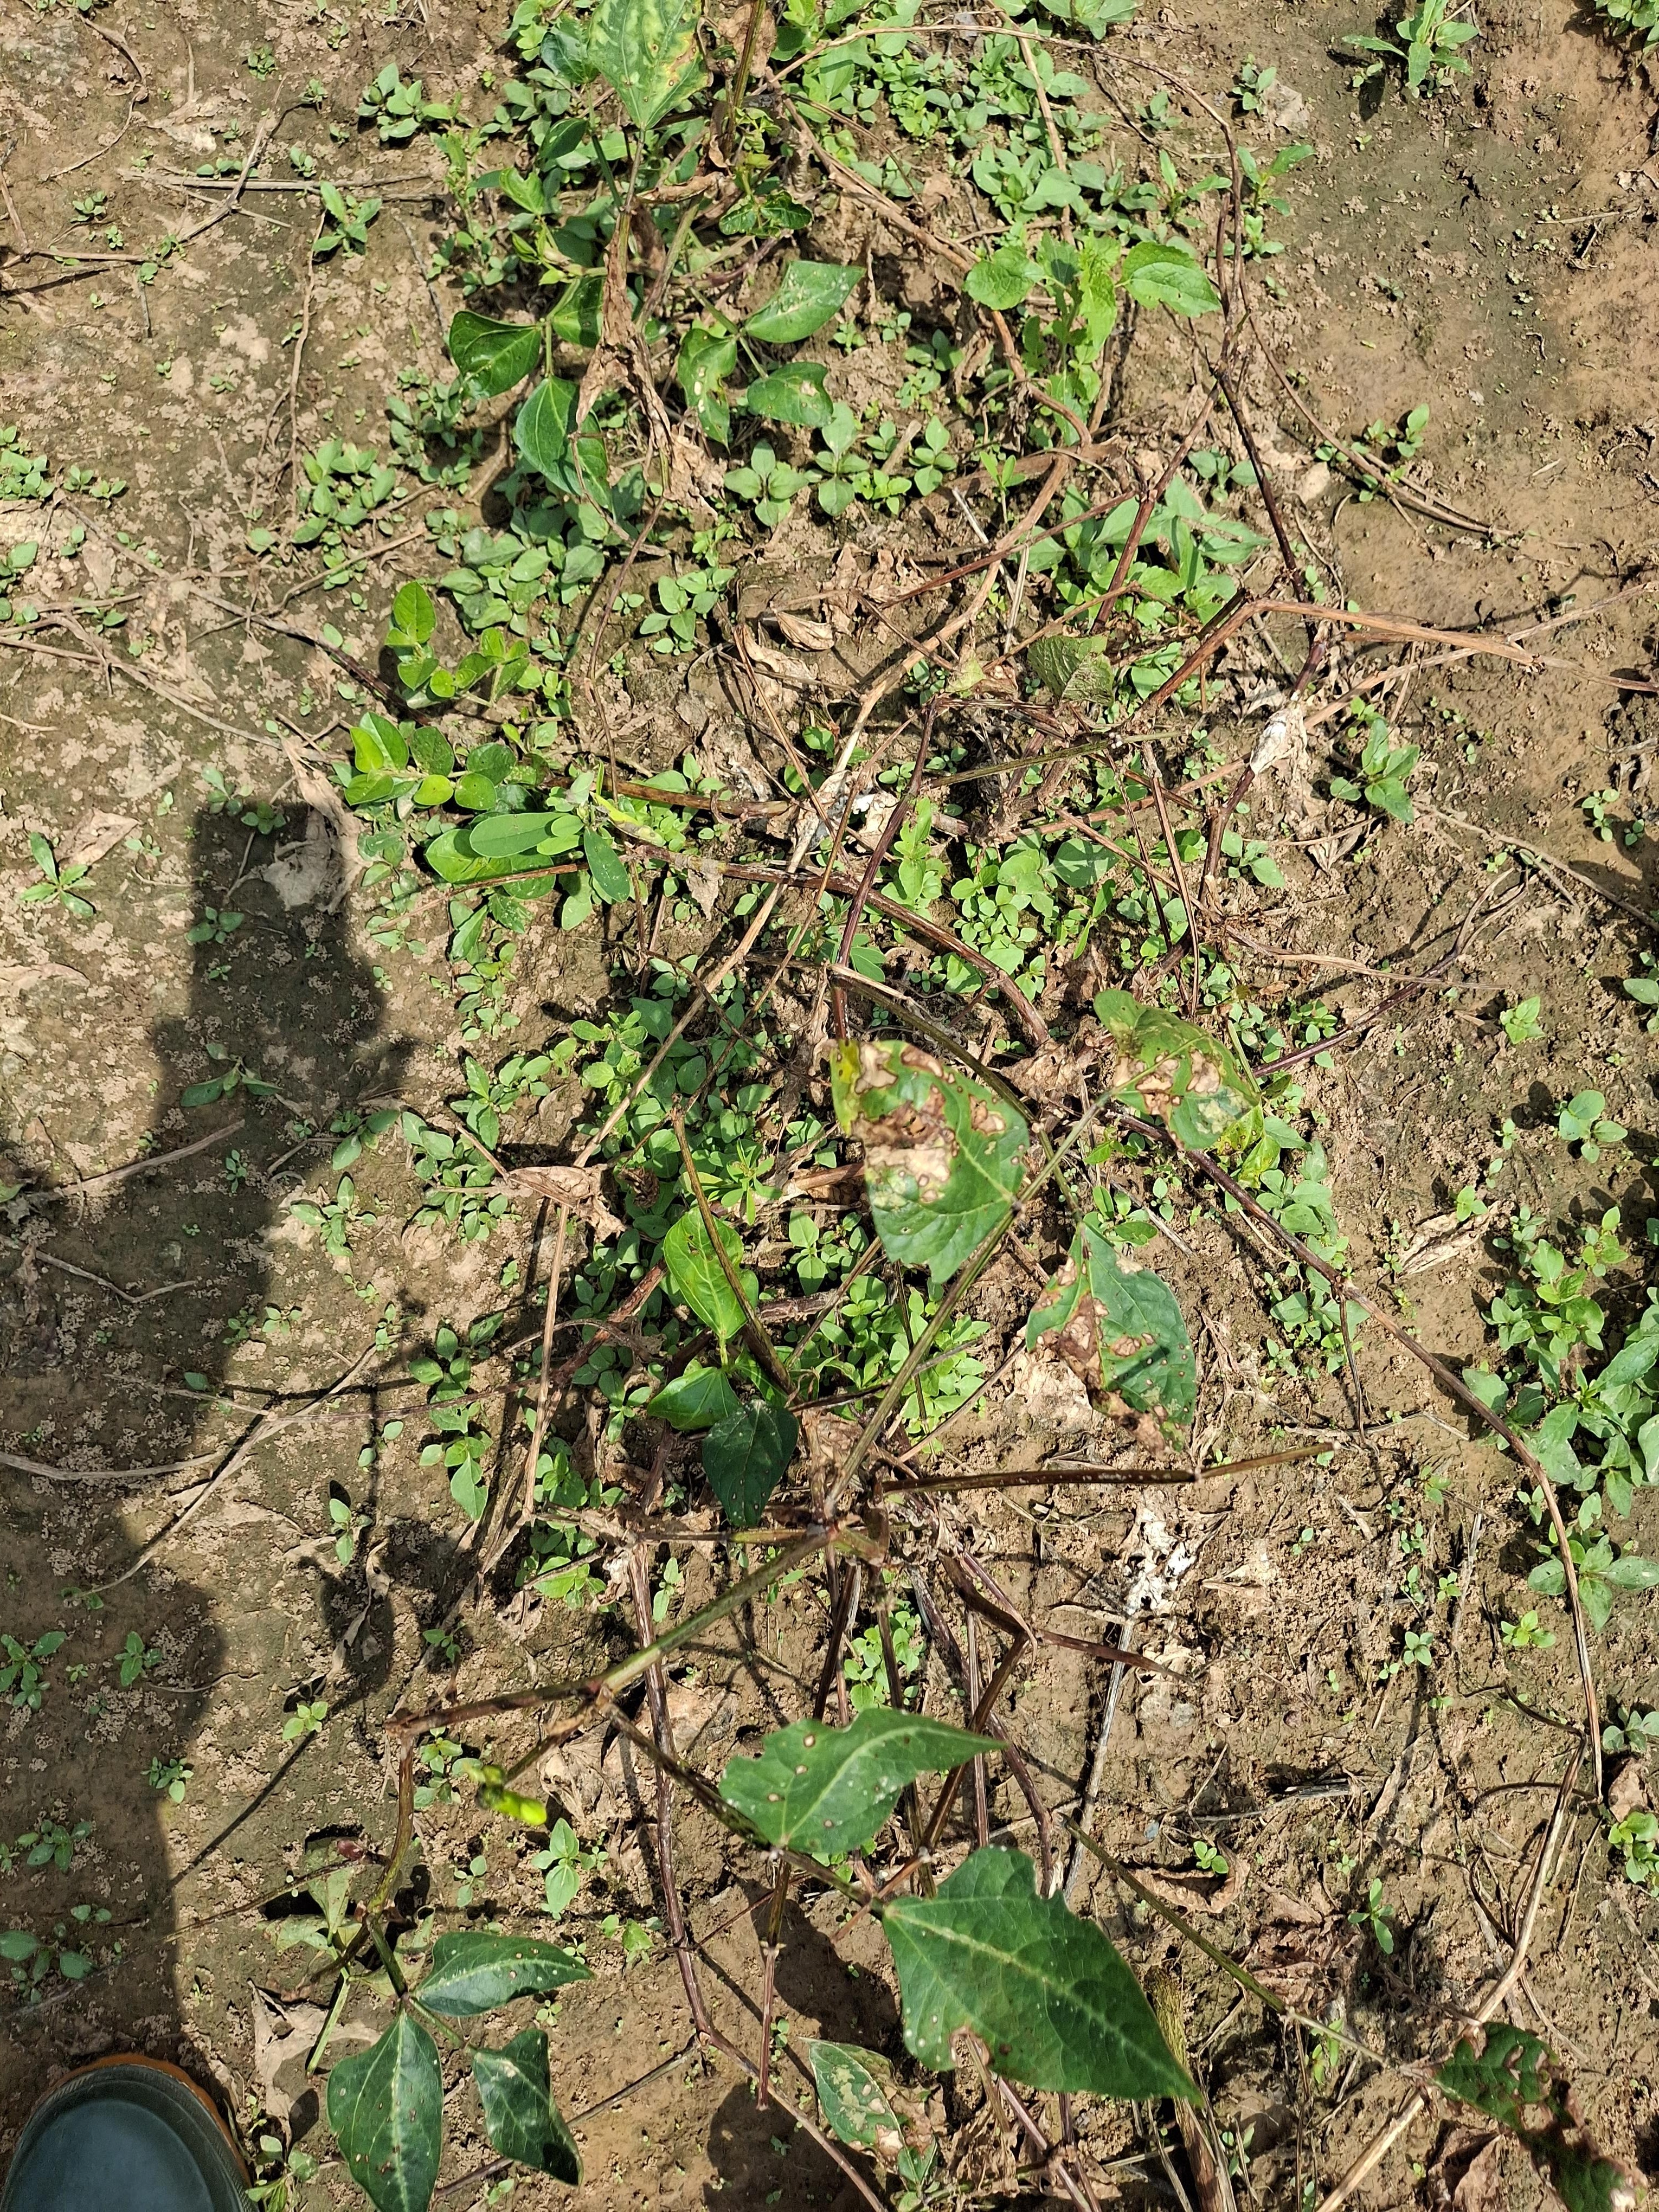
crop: cowpea
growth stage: development pod
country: Nigeria
